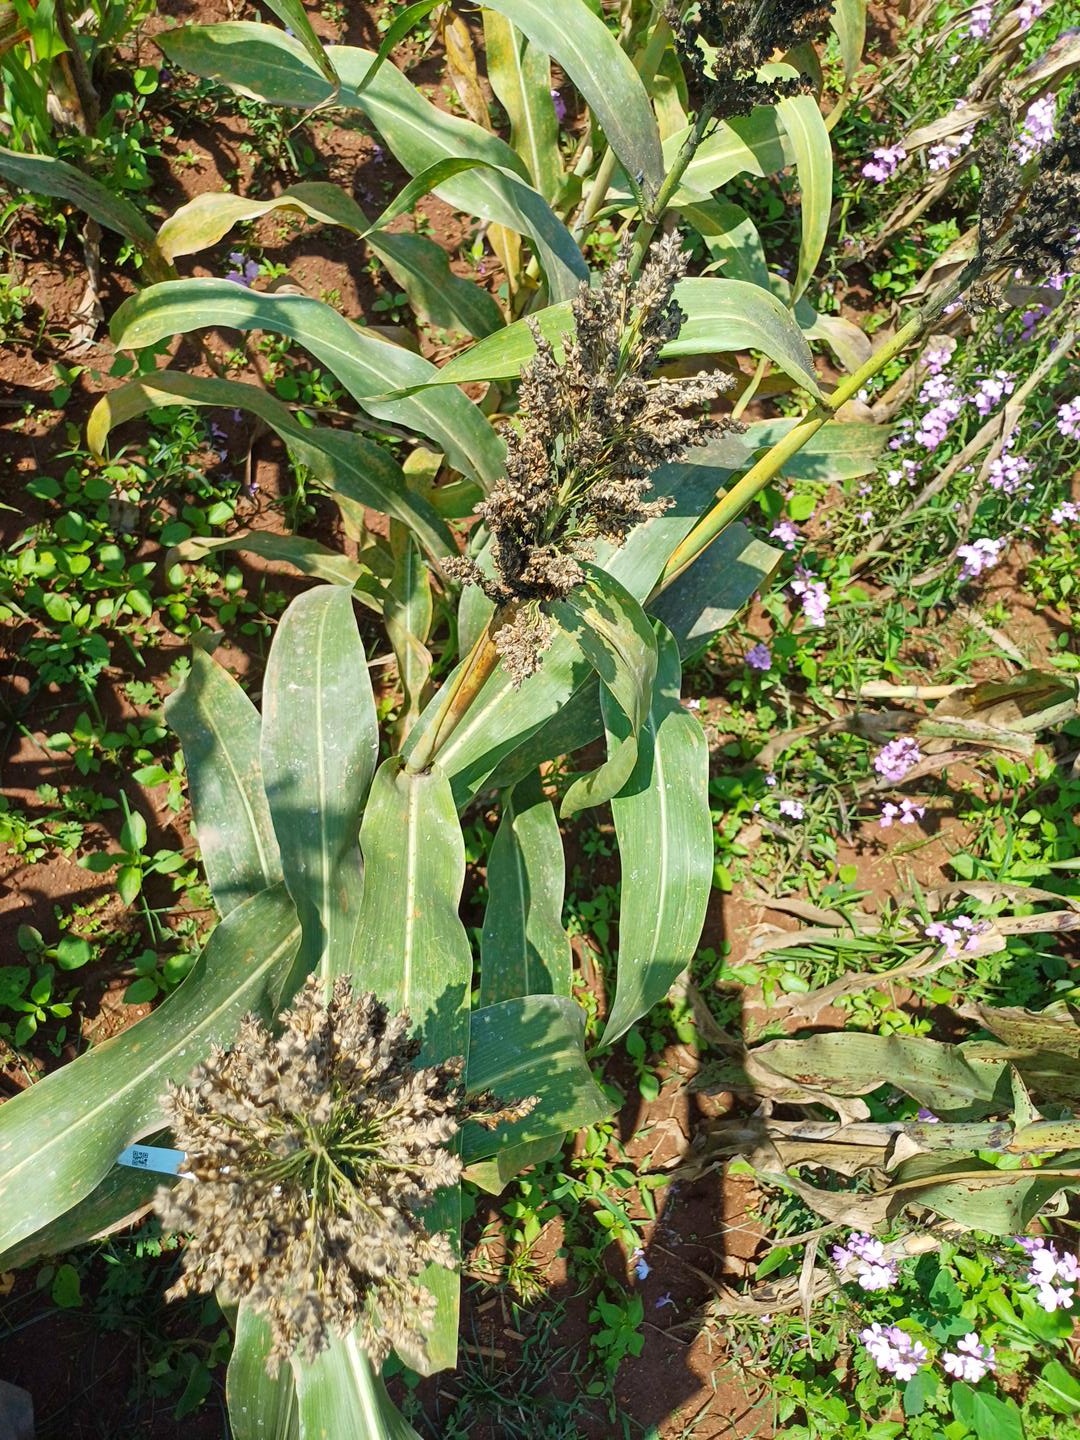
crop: sorghum
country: Kenya
